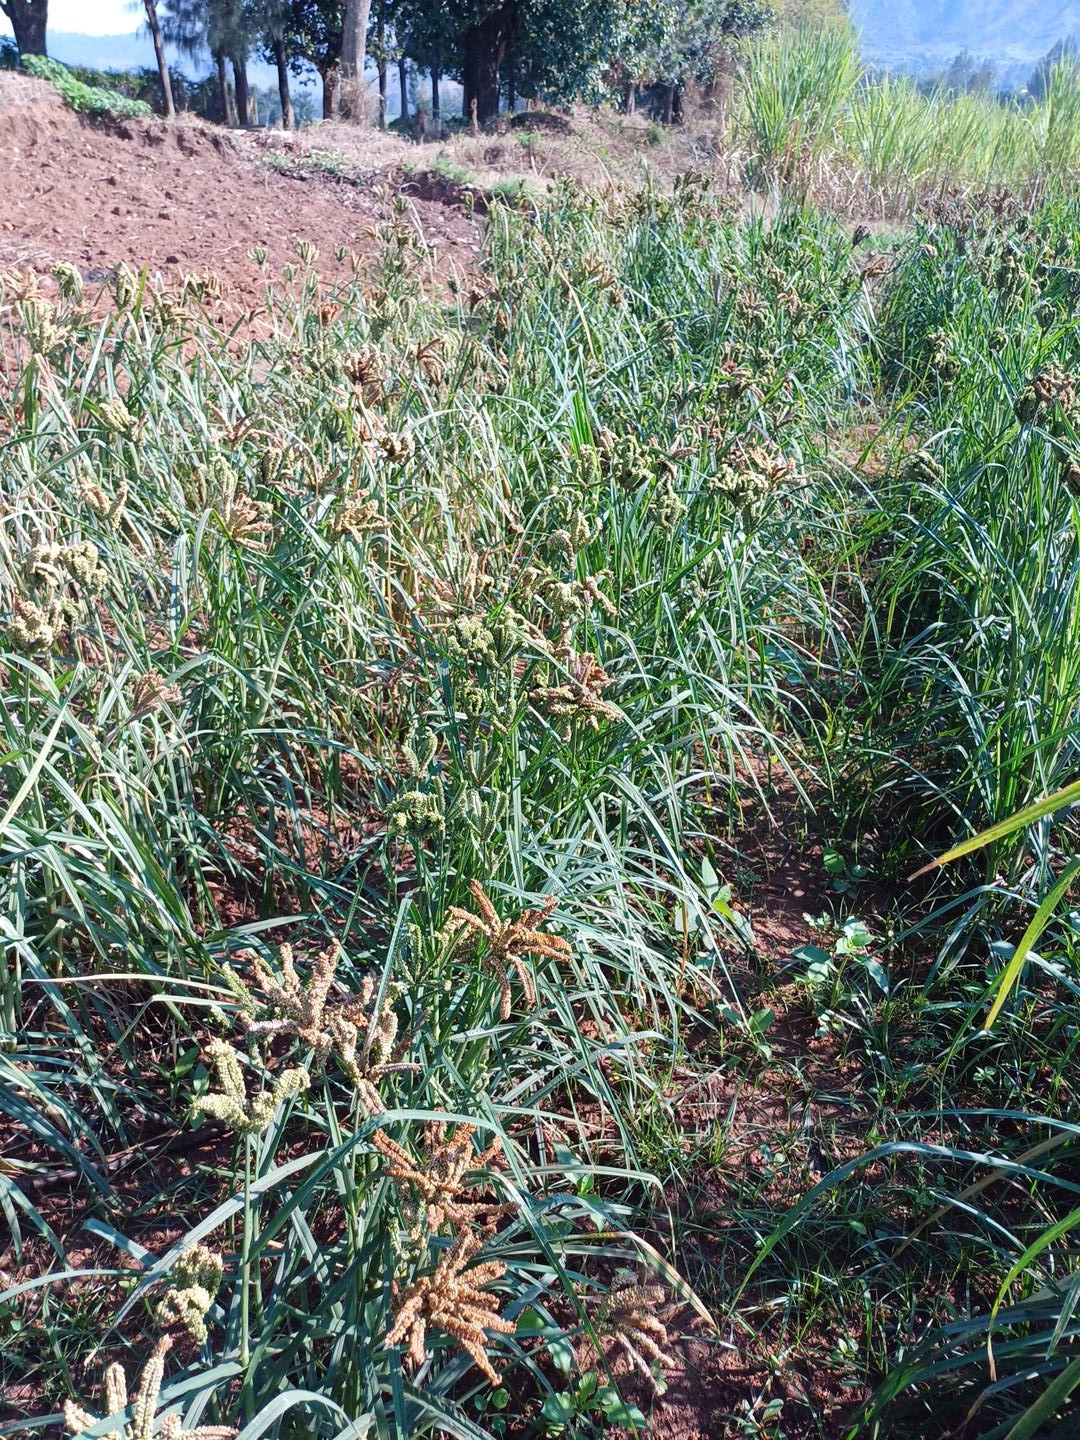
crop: finger millet
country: Kenya
